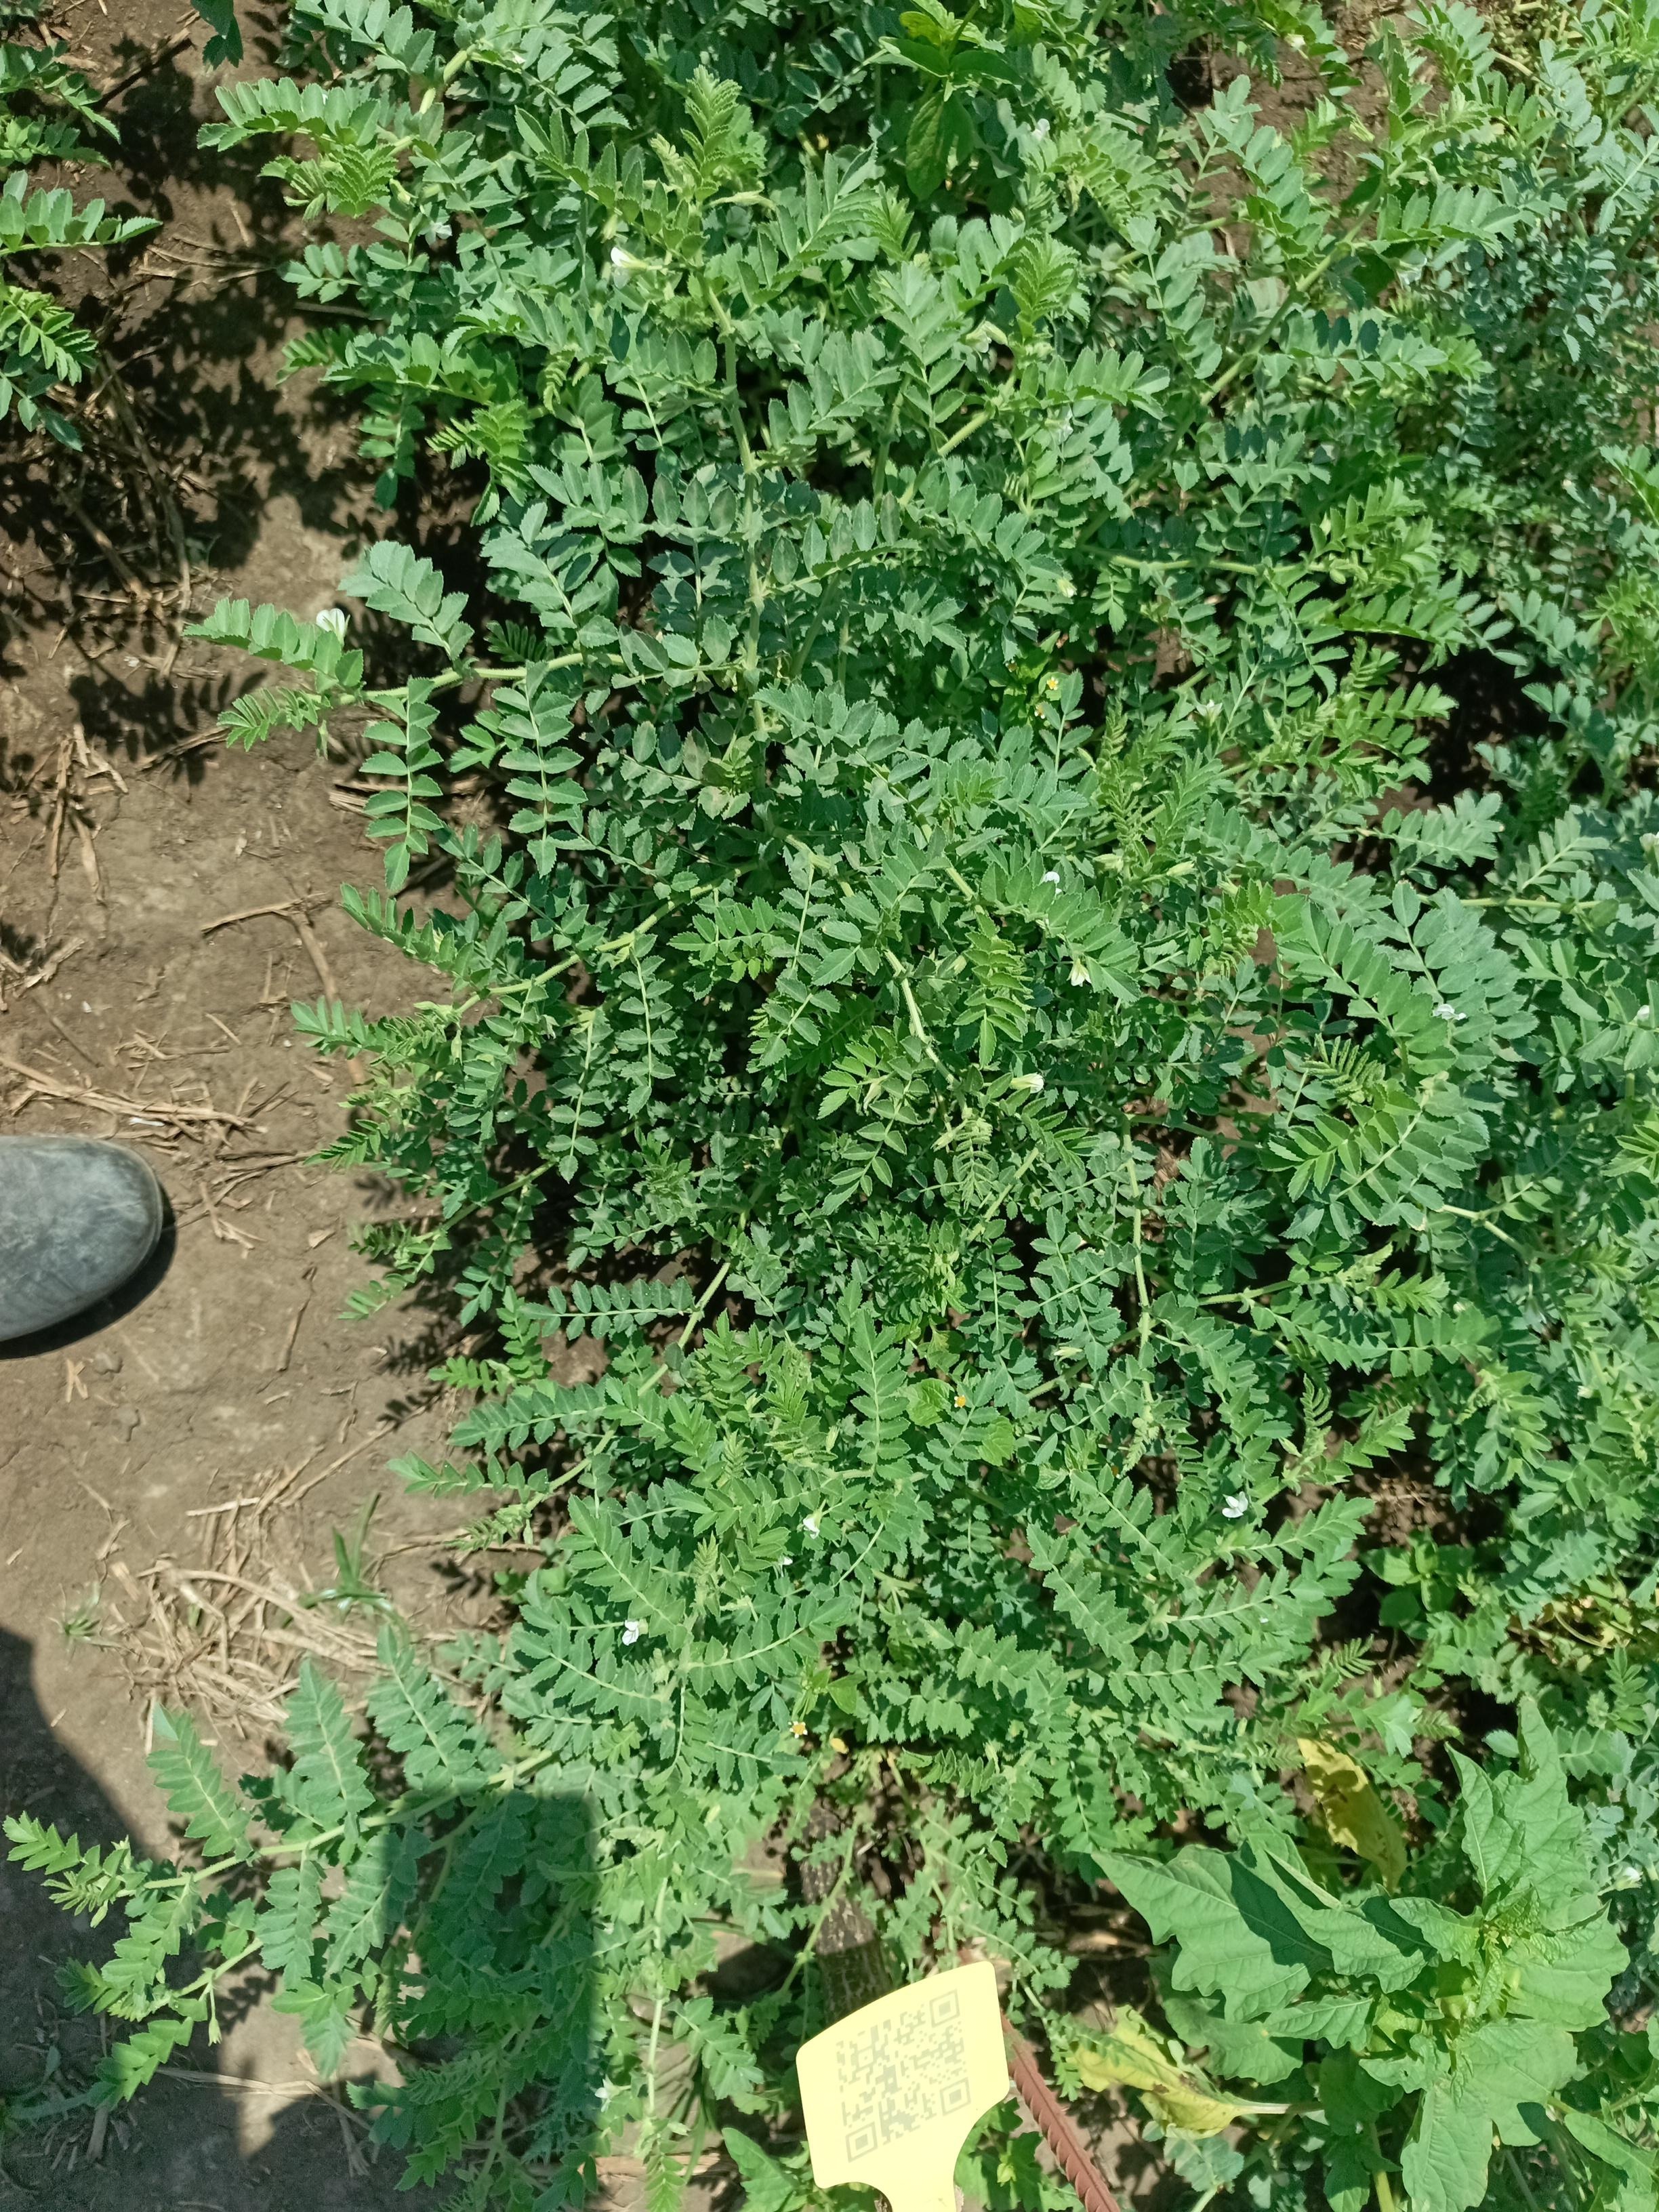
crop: chickpea
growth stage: development pod
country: Tanzania
